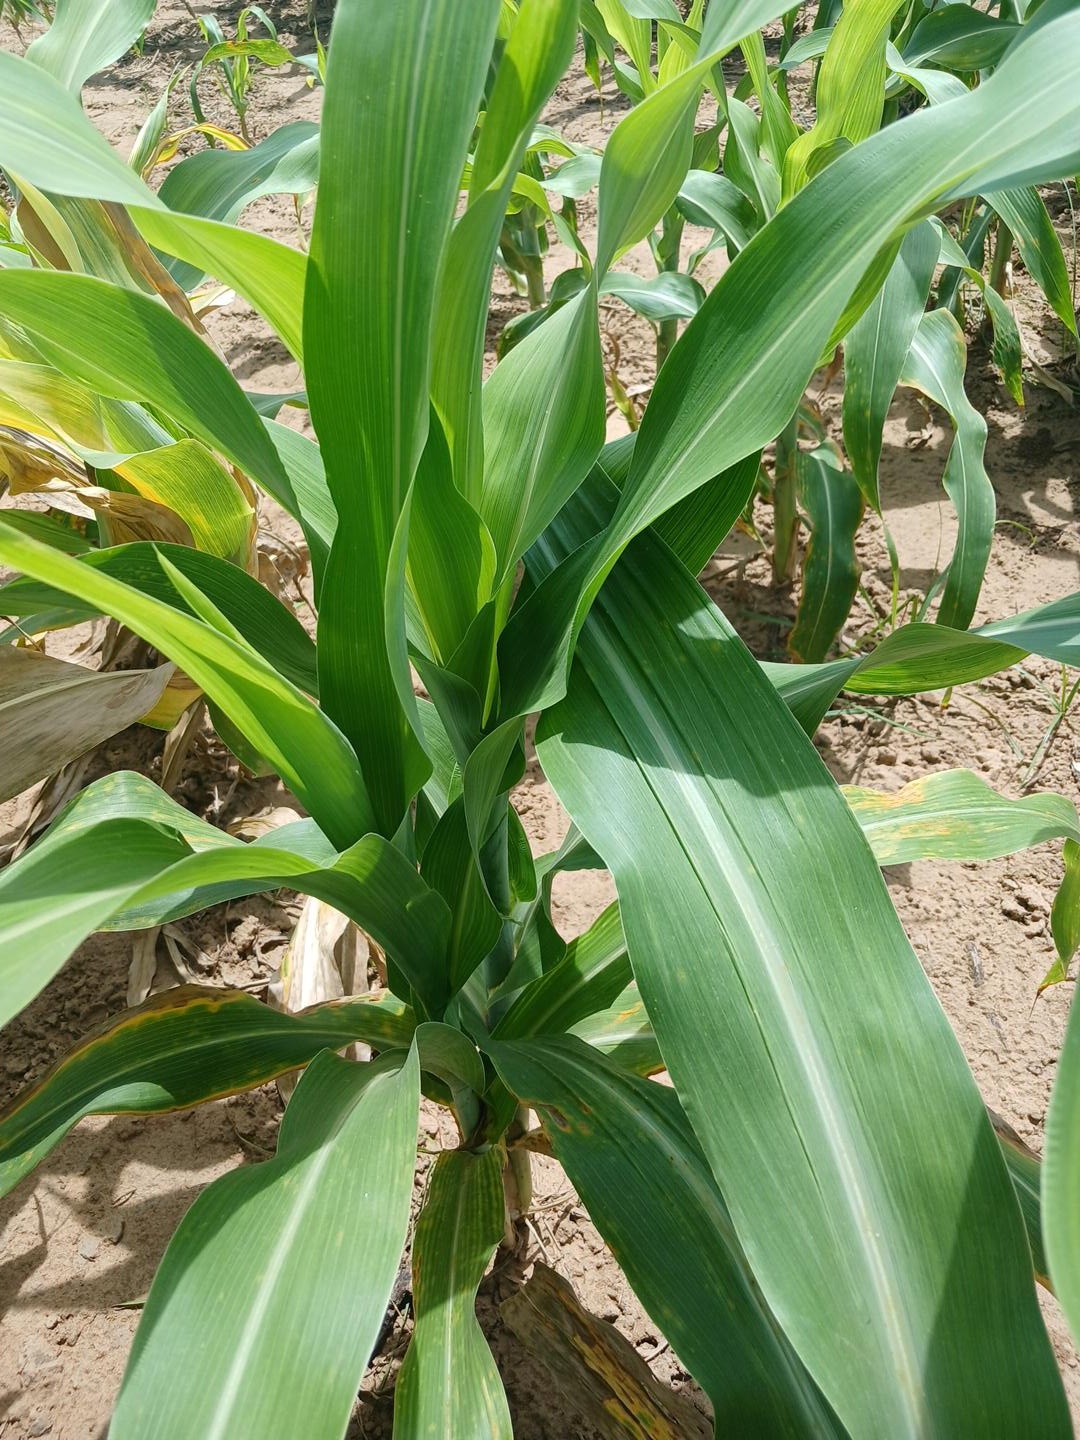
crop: sorghum
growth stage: vegetative
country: Senegal
